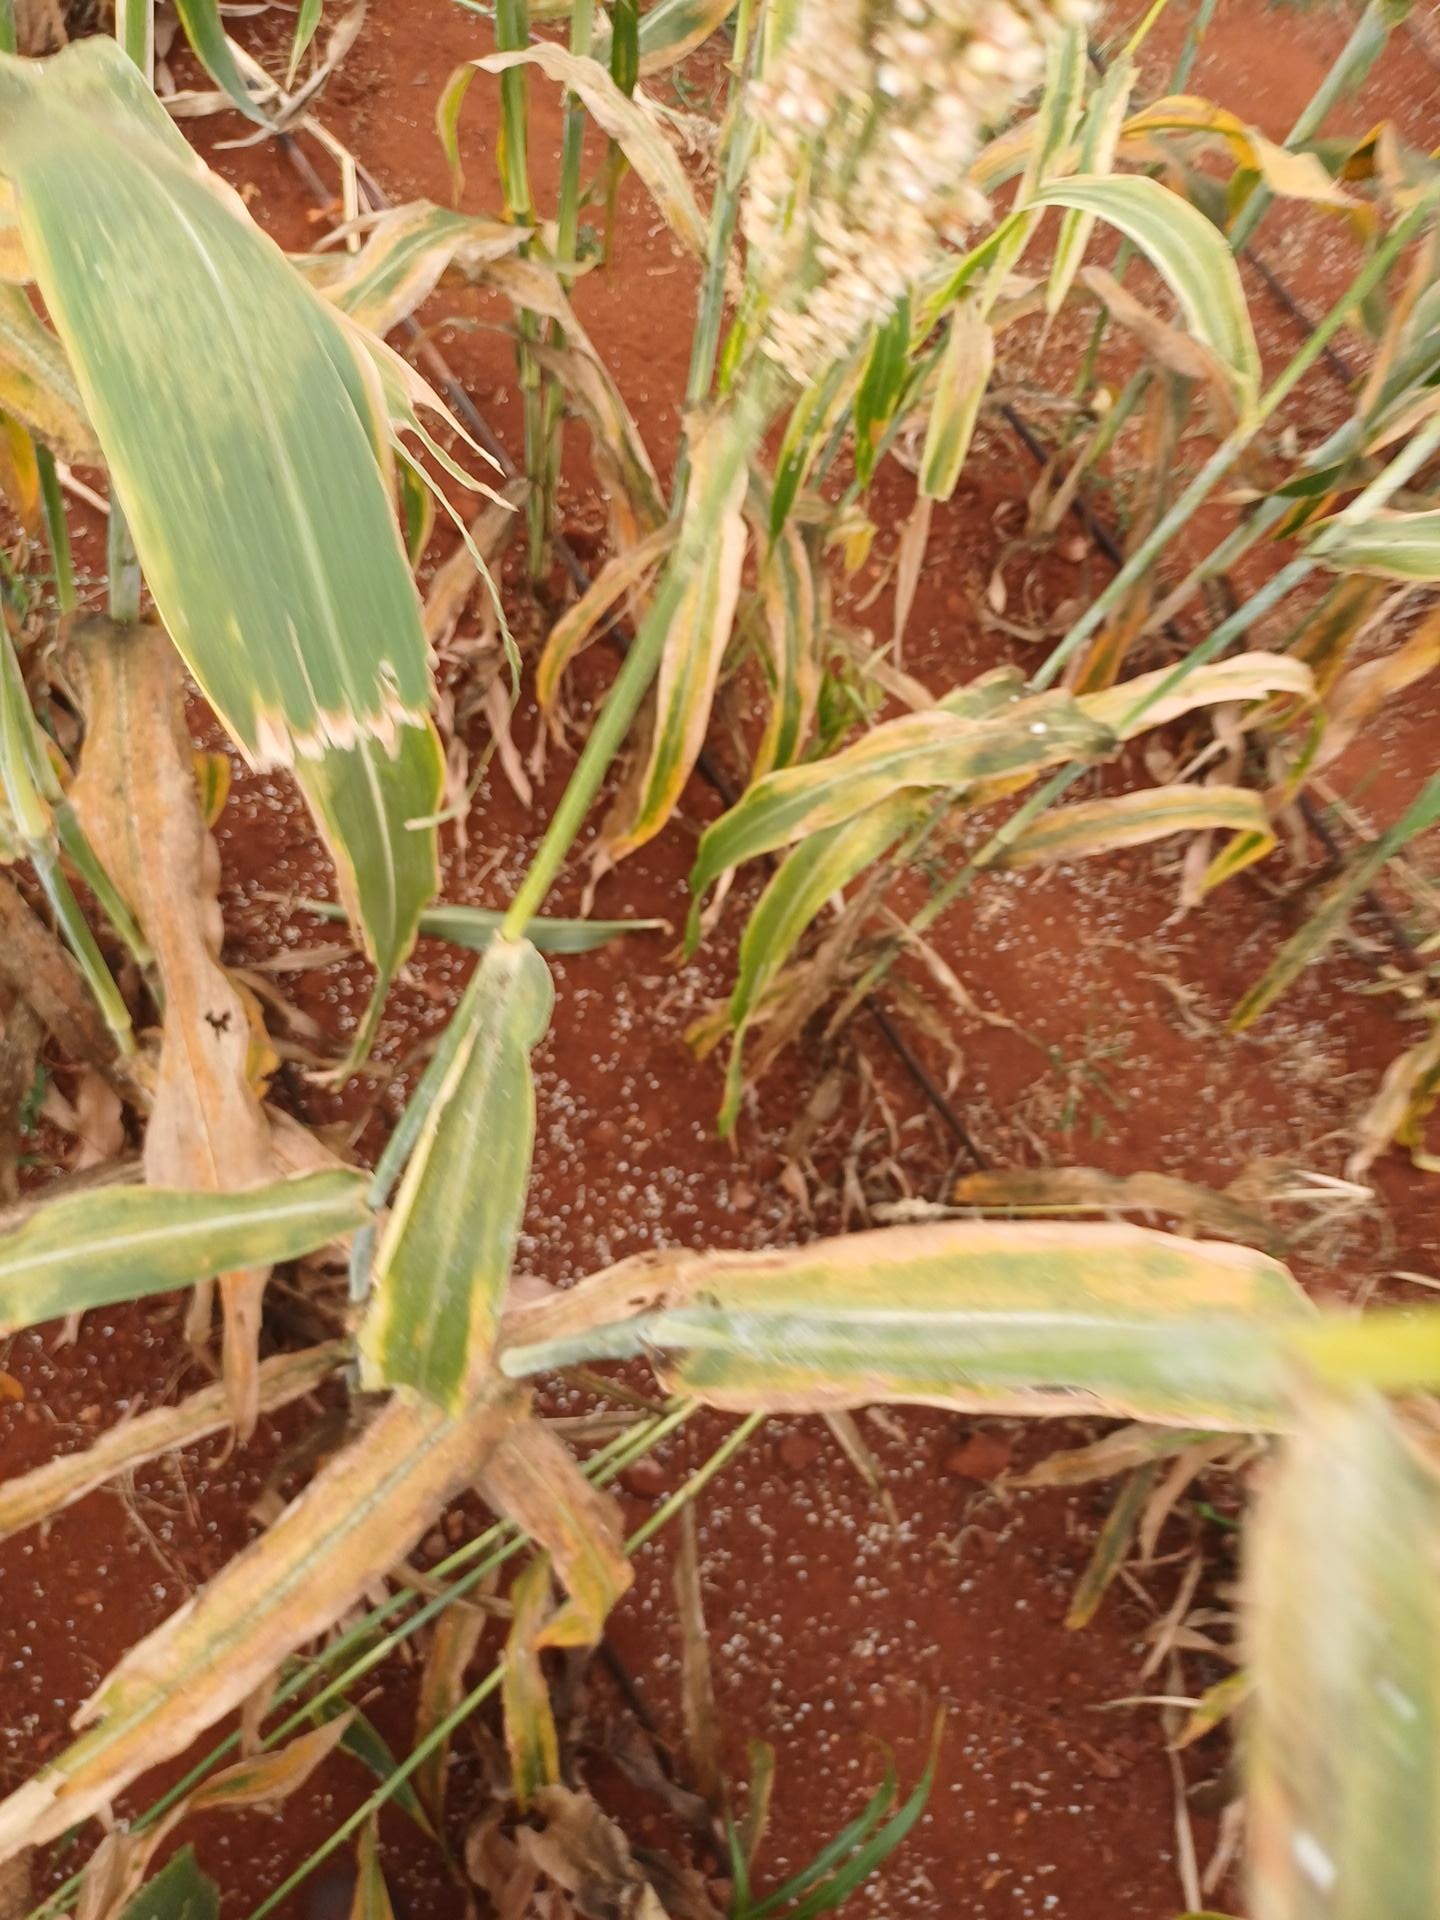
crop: sorghum
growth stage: maturity
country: Kenya
